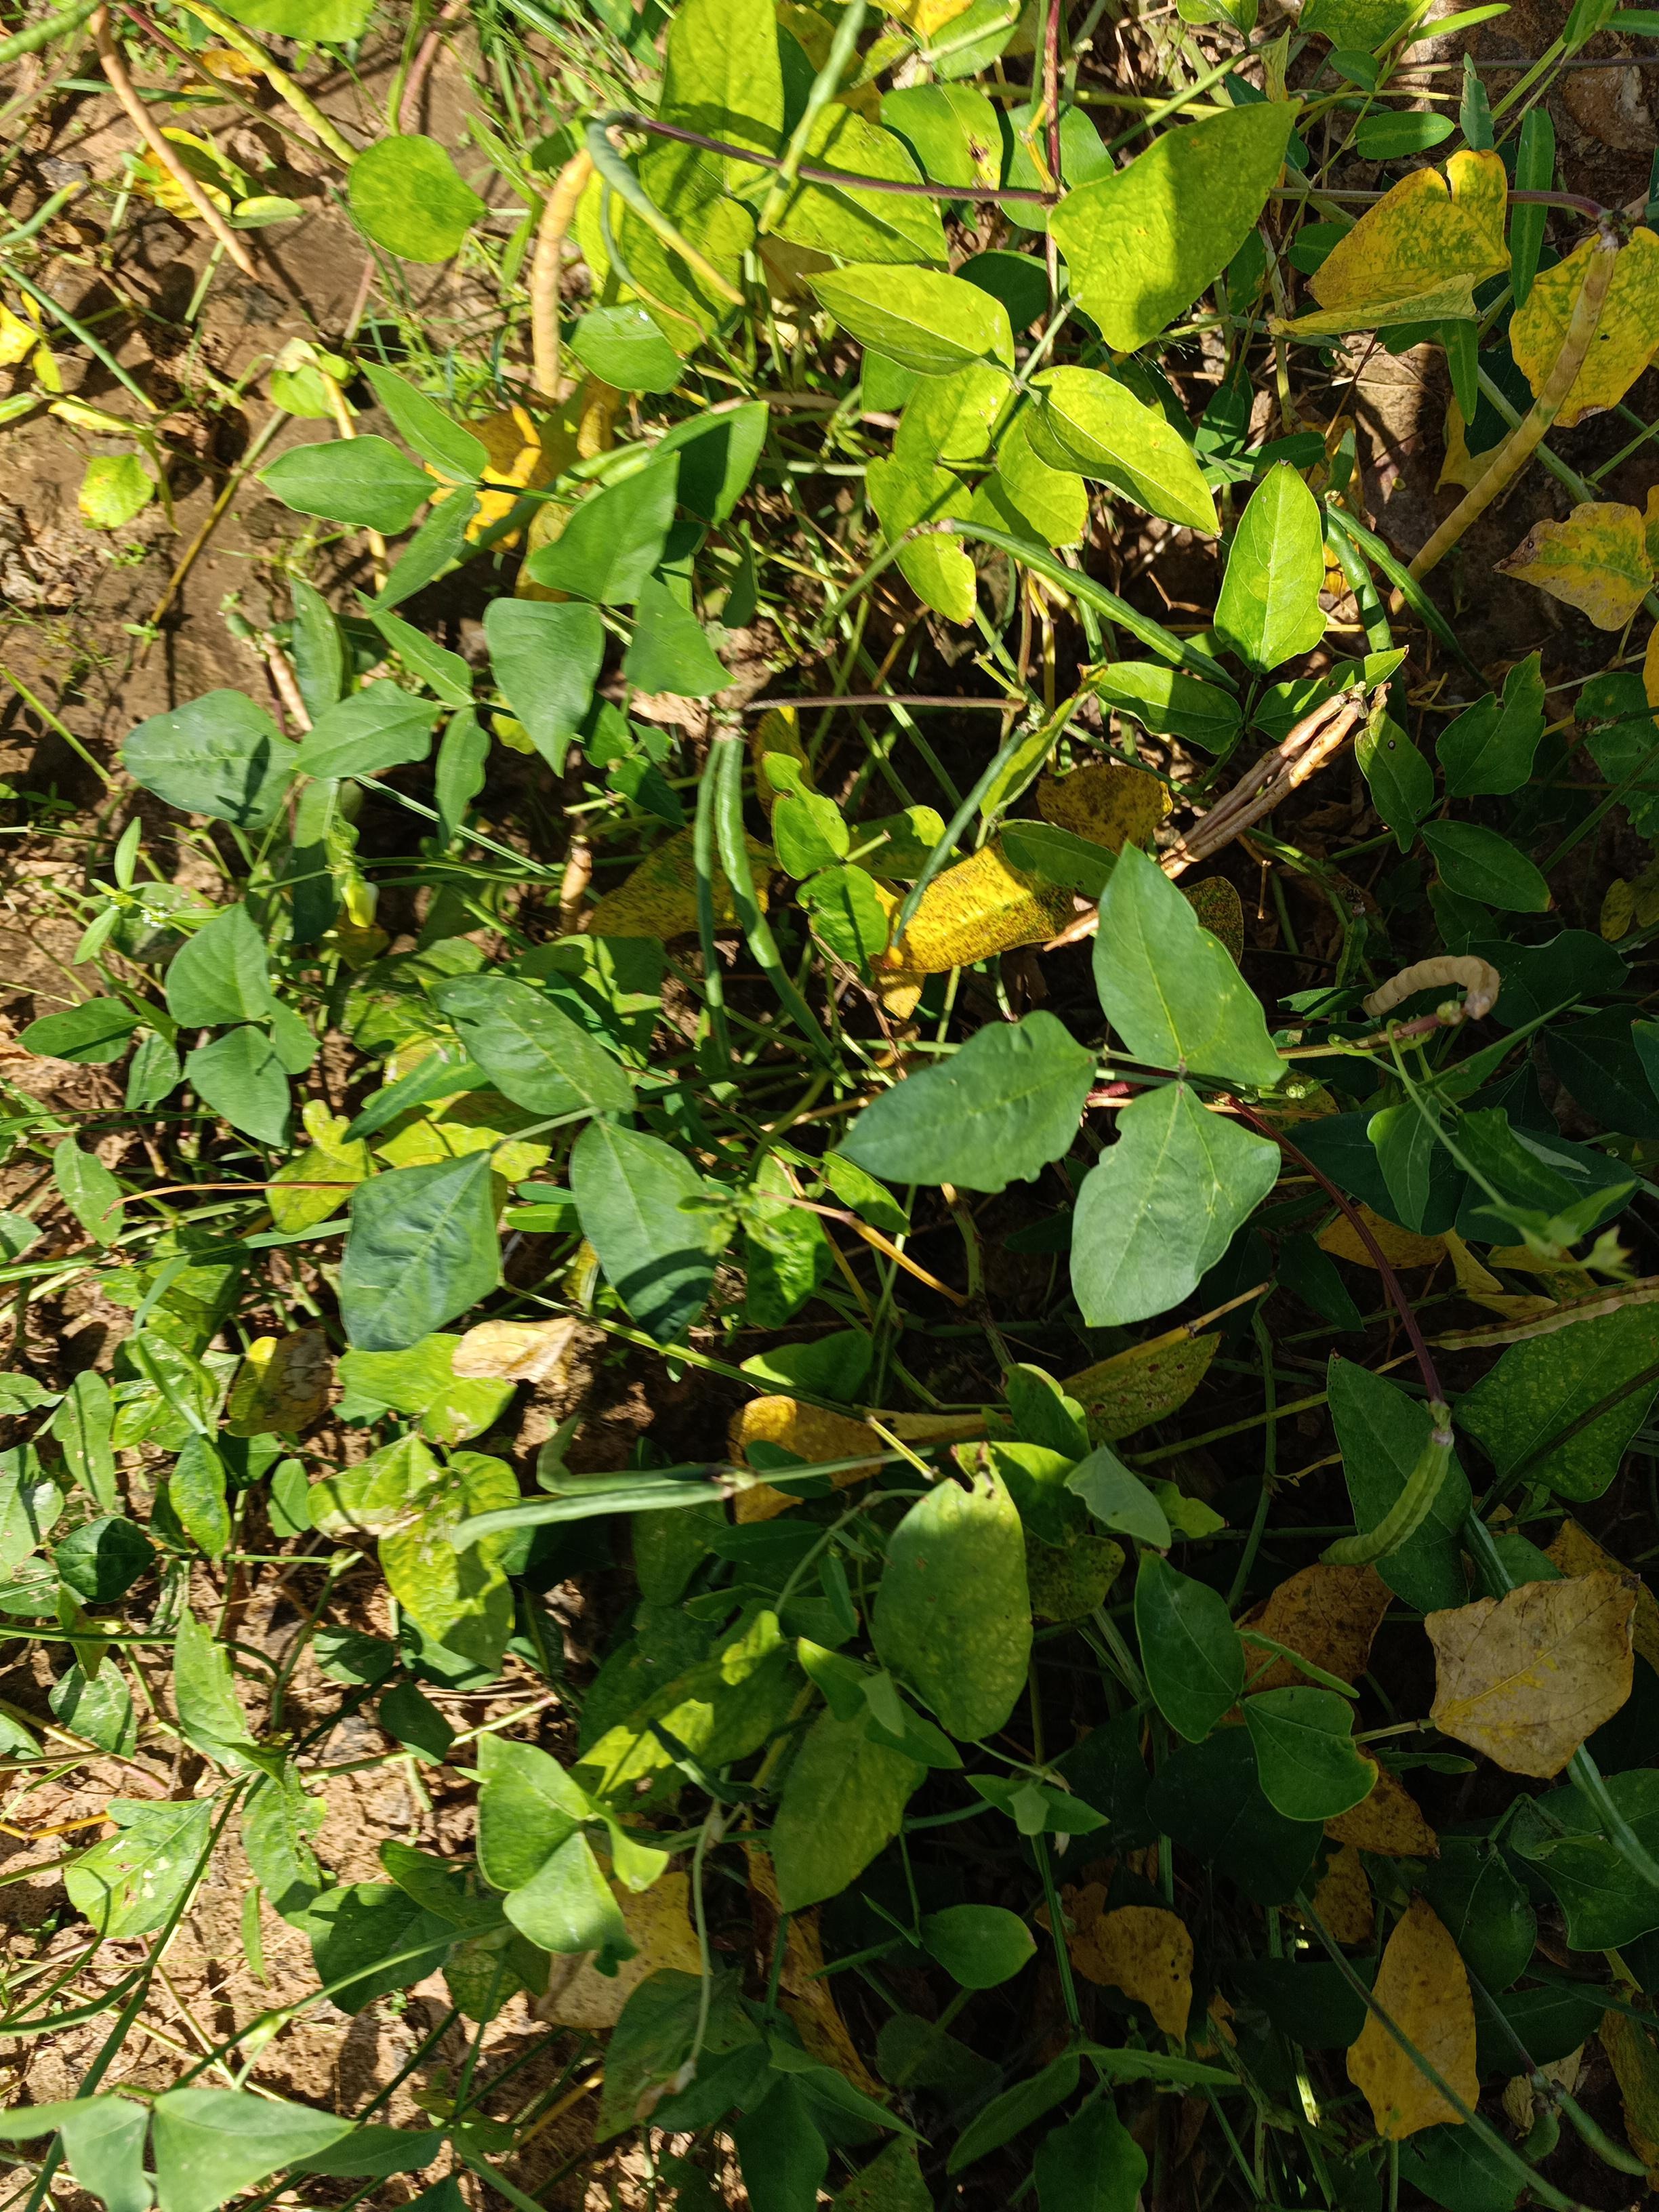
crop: cowpea
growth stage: maturity
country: Nigeria
